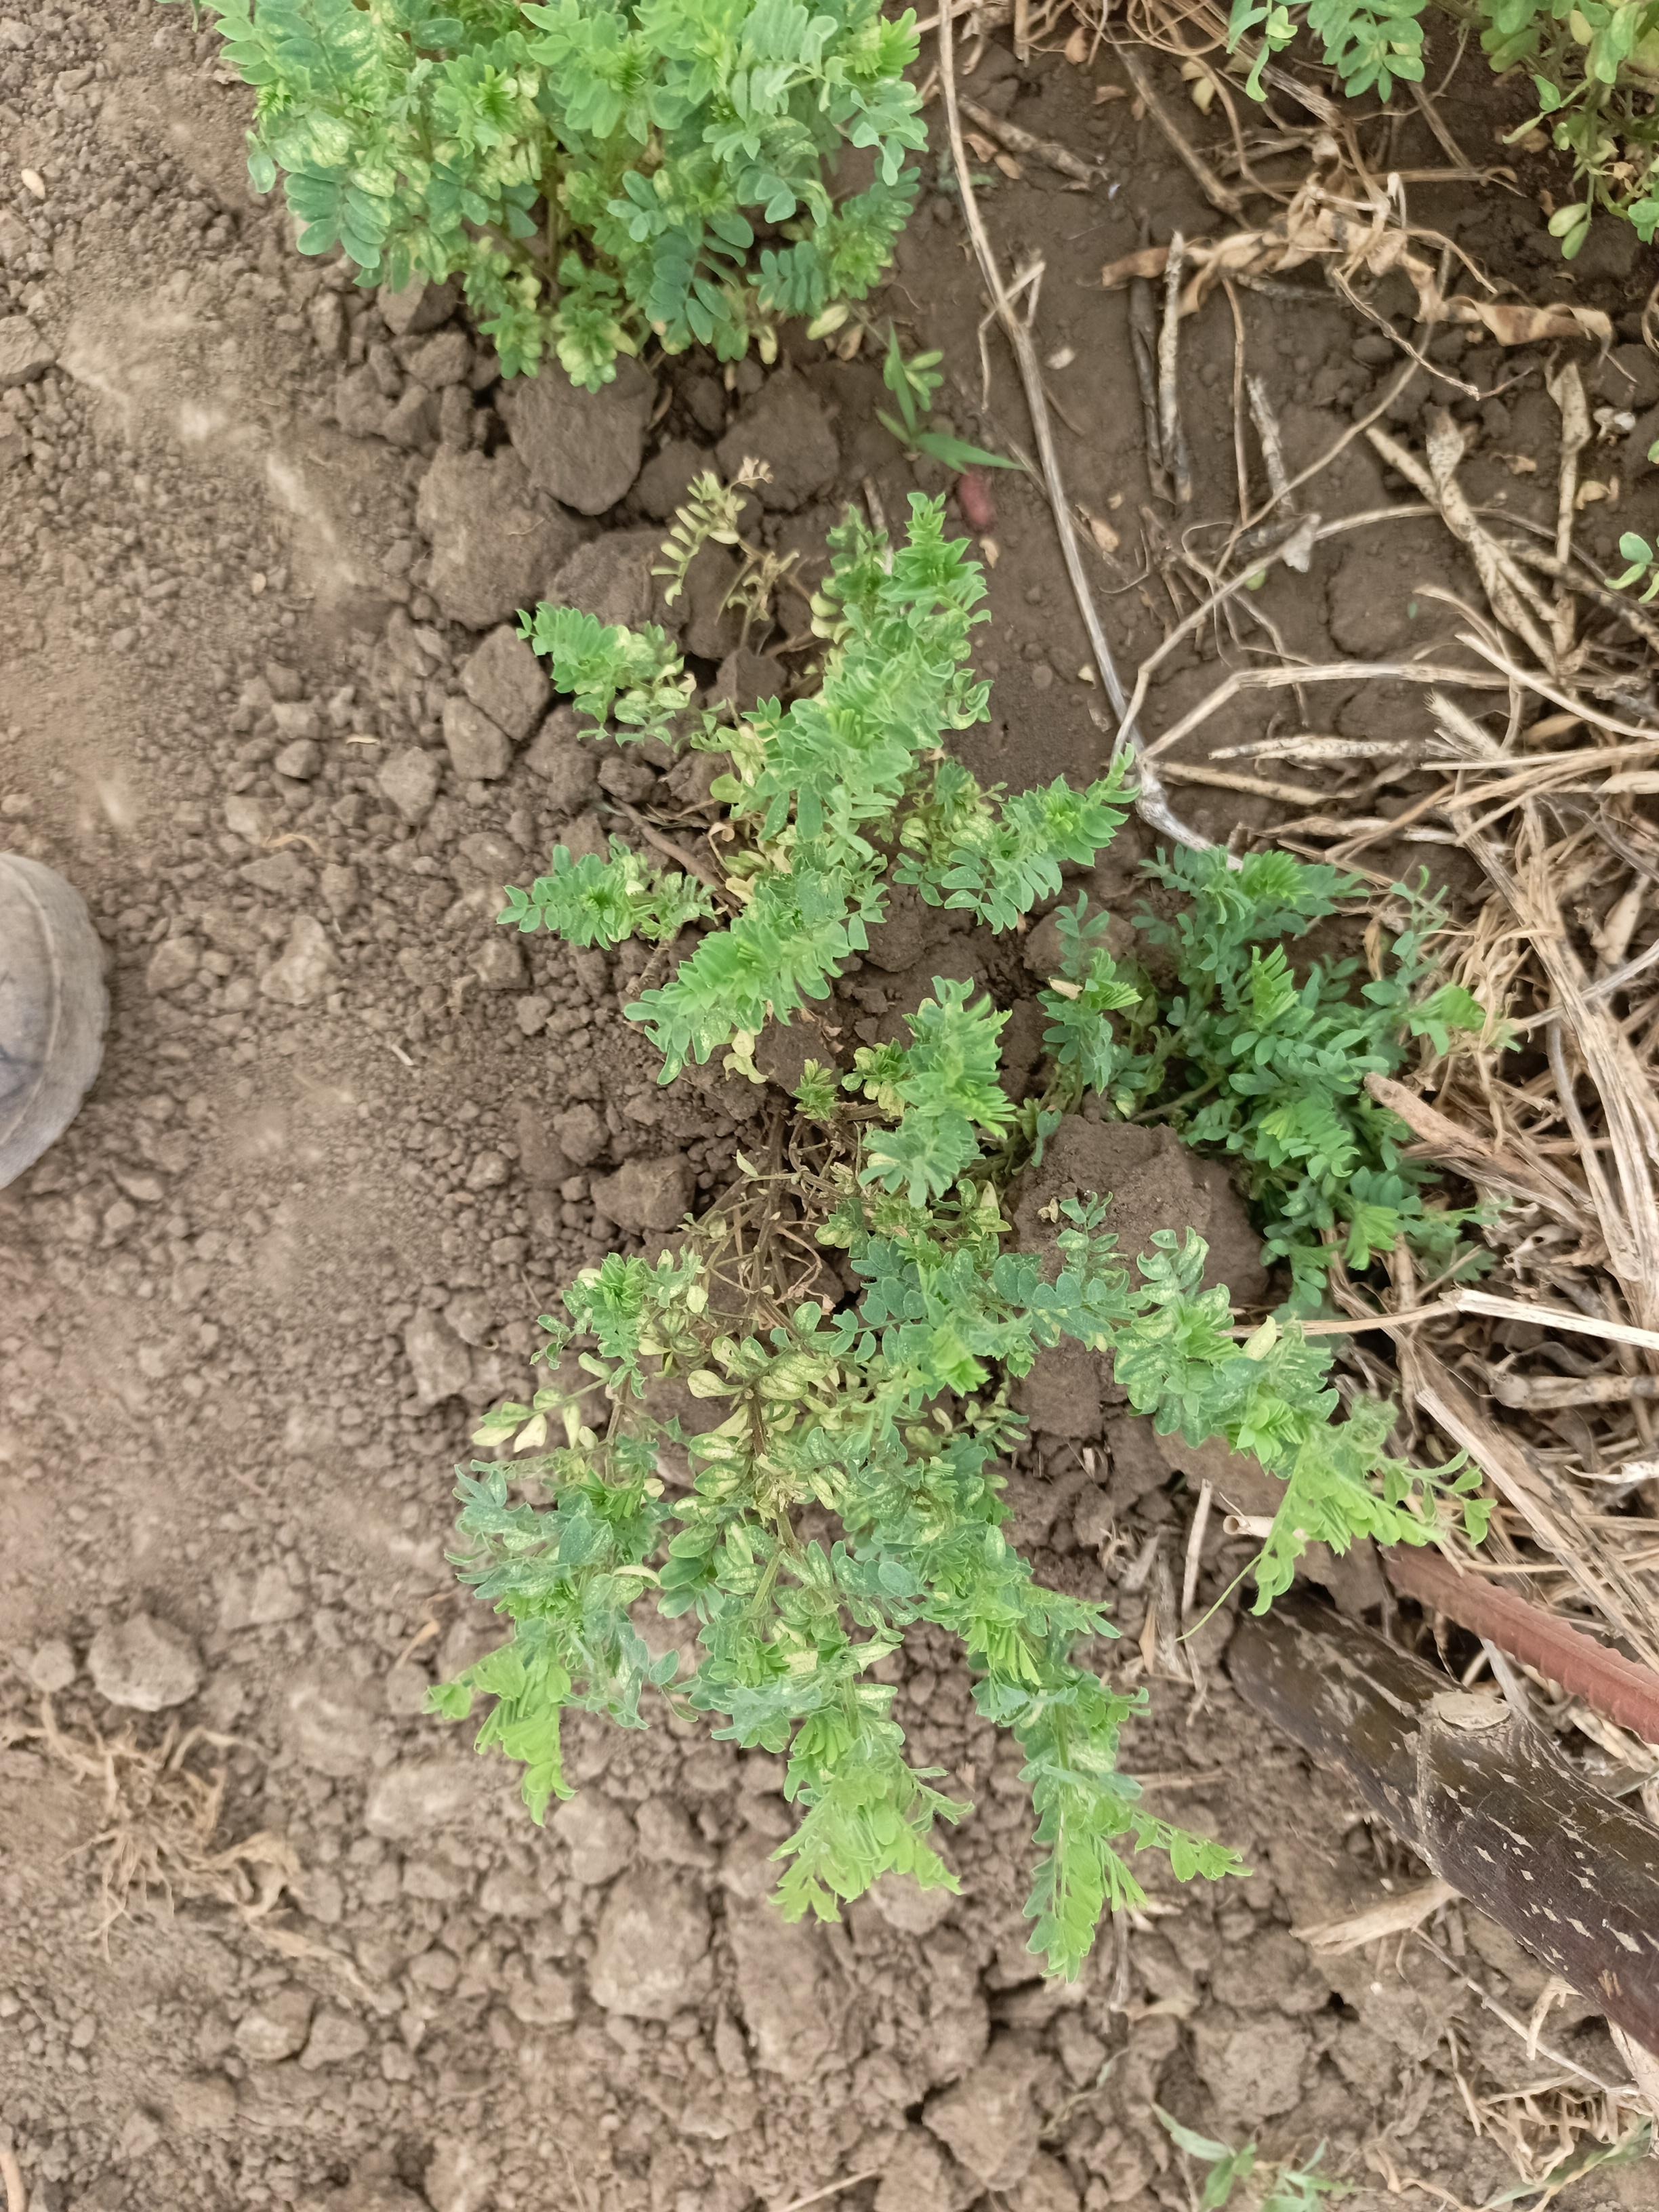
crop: lentil
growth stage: vegetative
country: Tanzania
